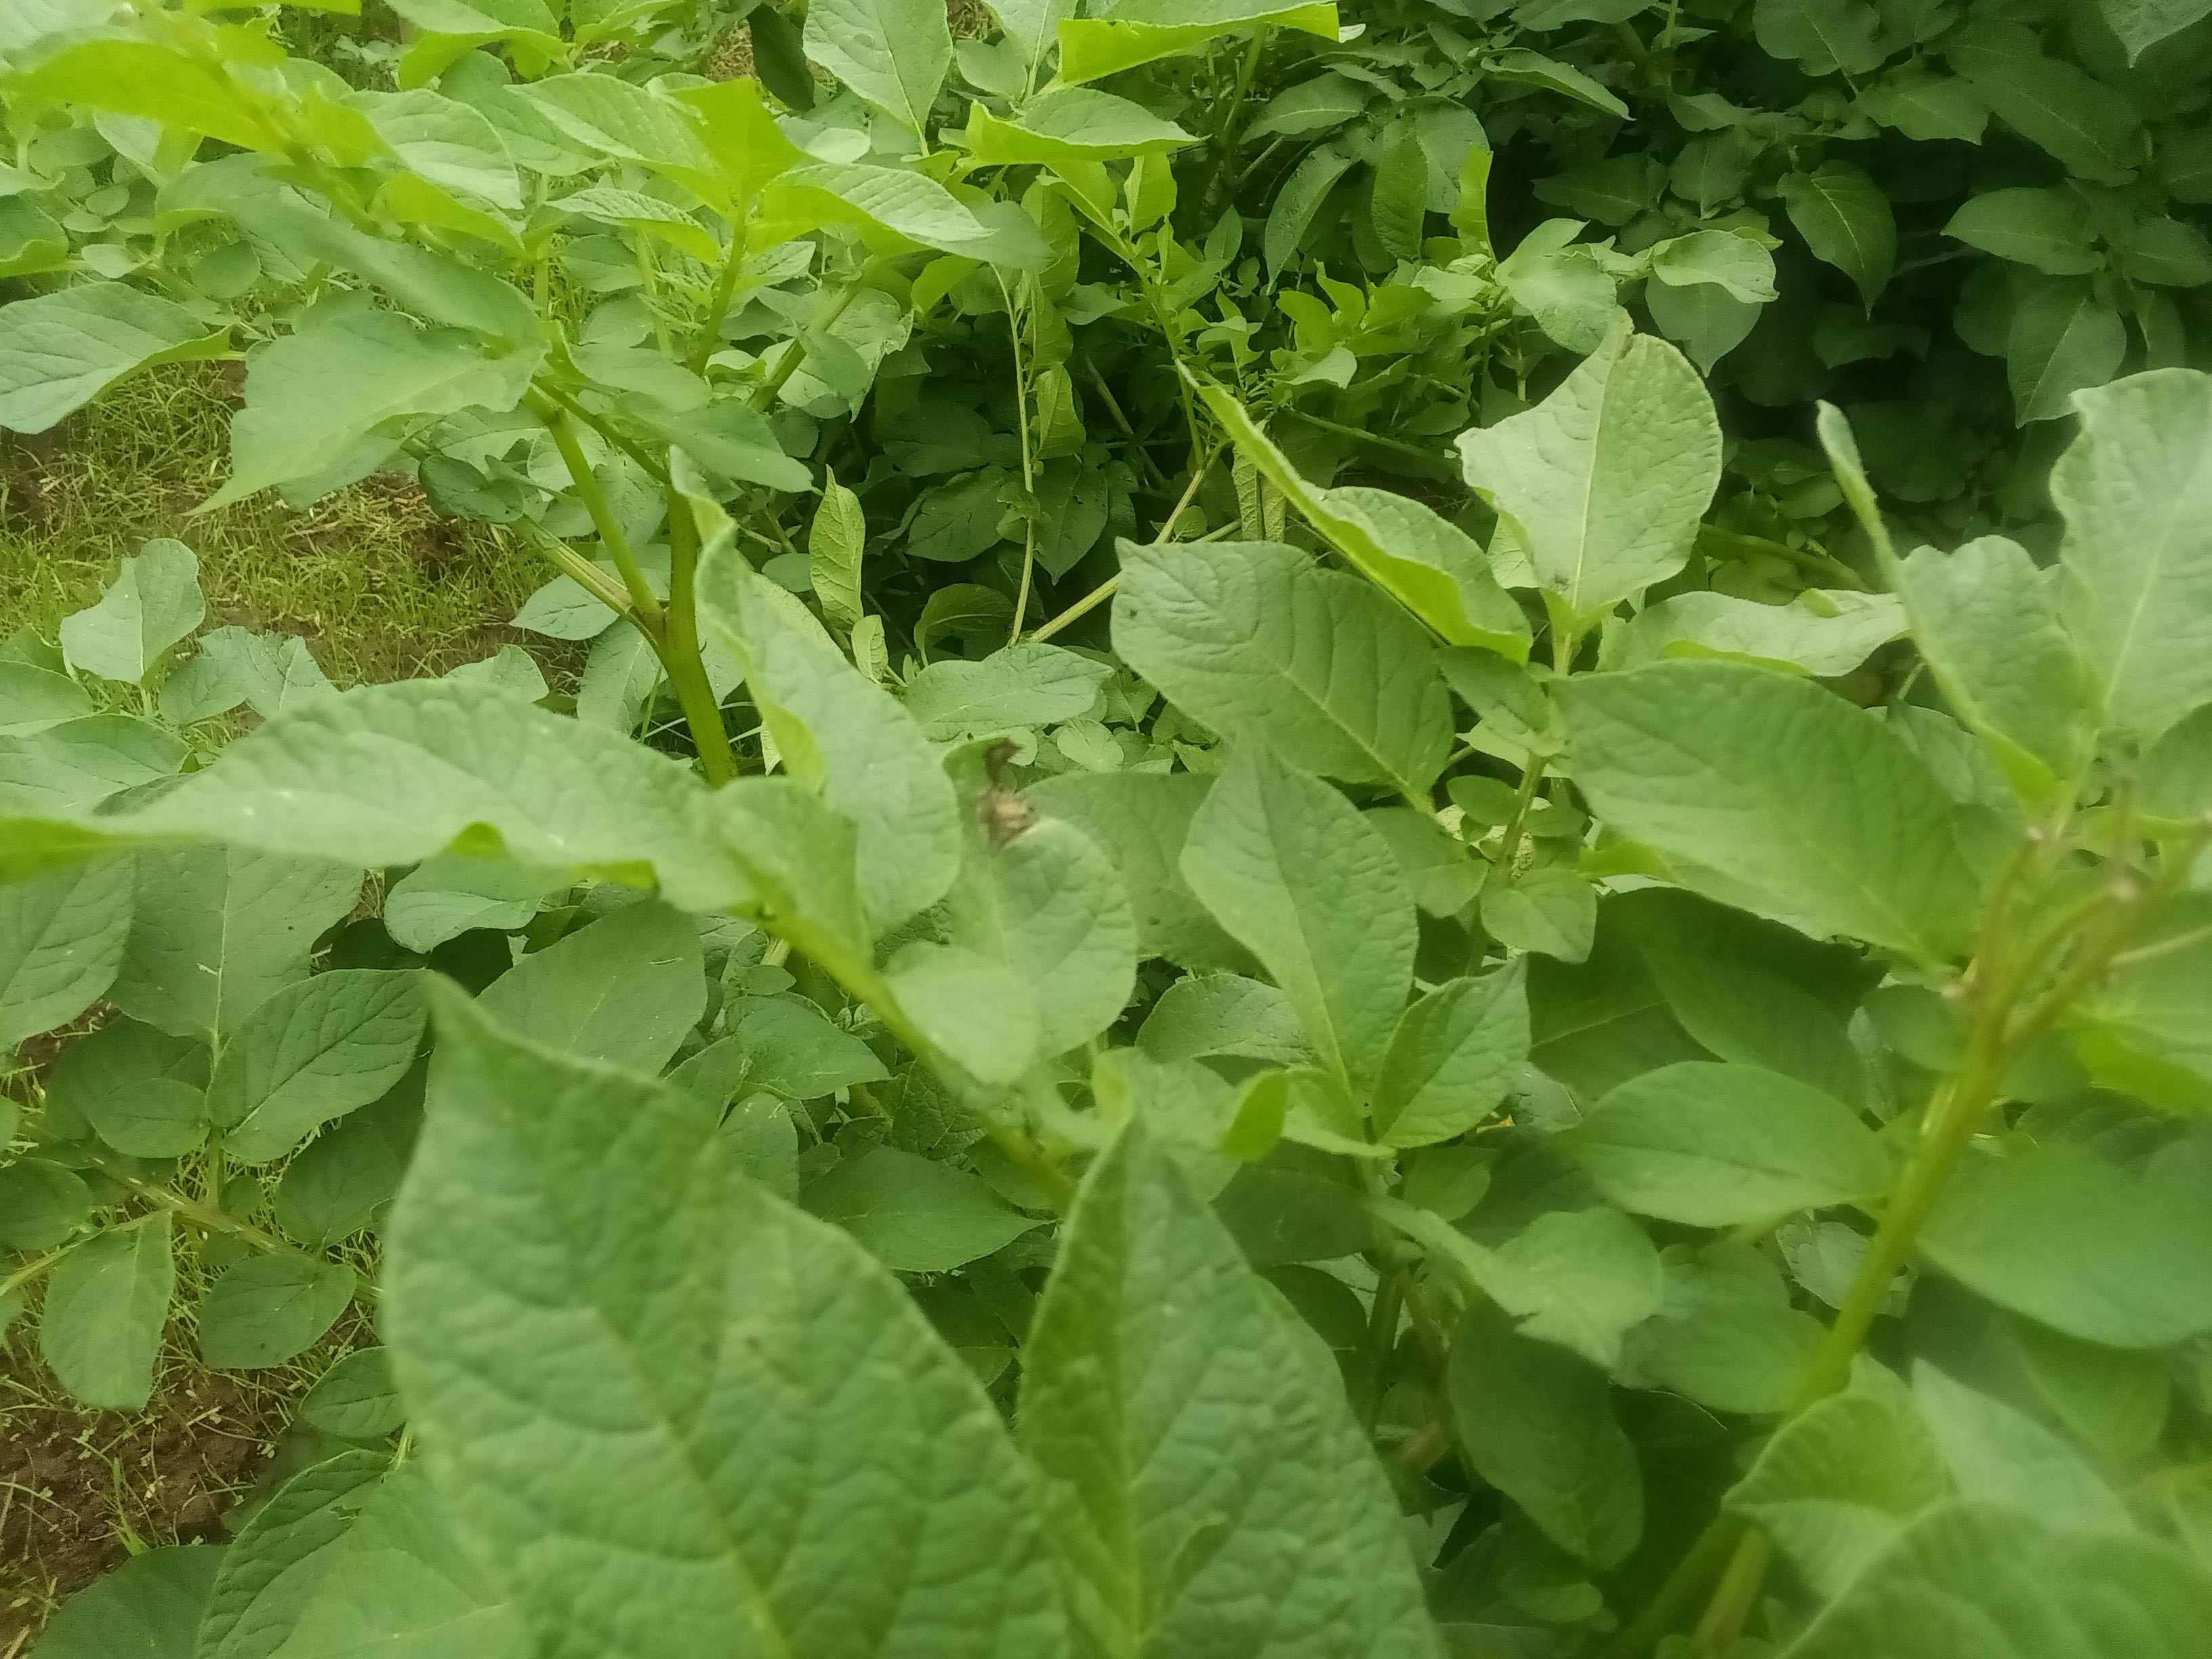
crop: potato
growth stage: flowering
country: Kenya
